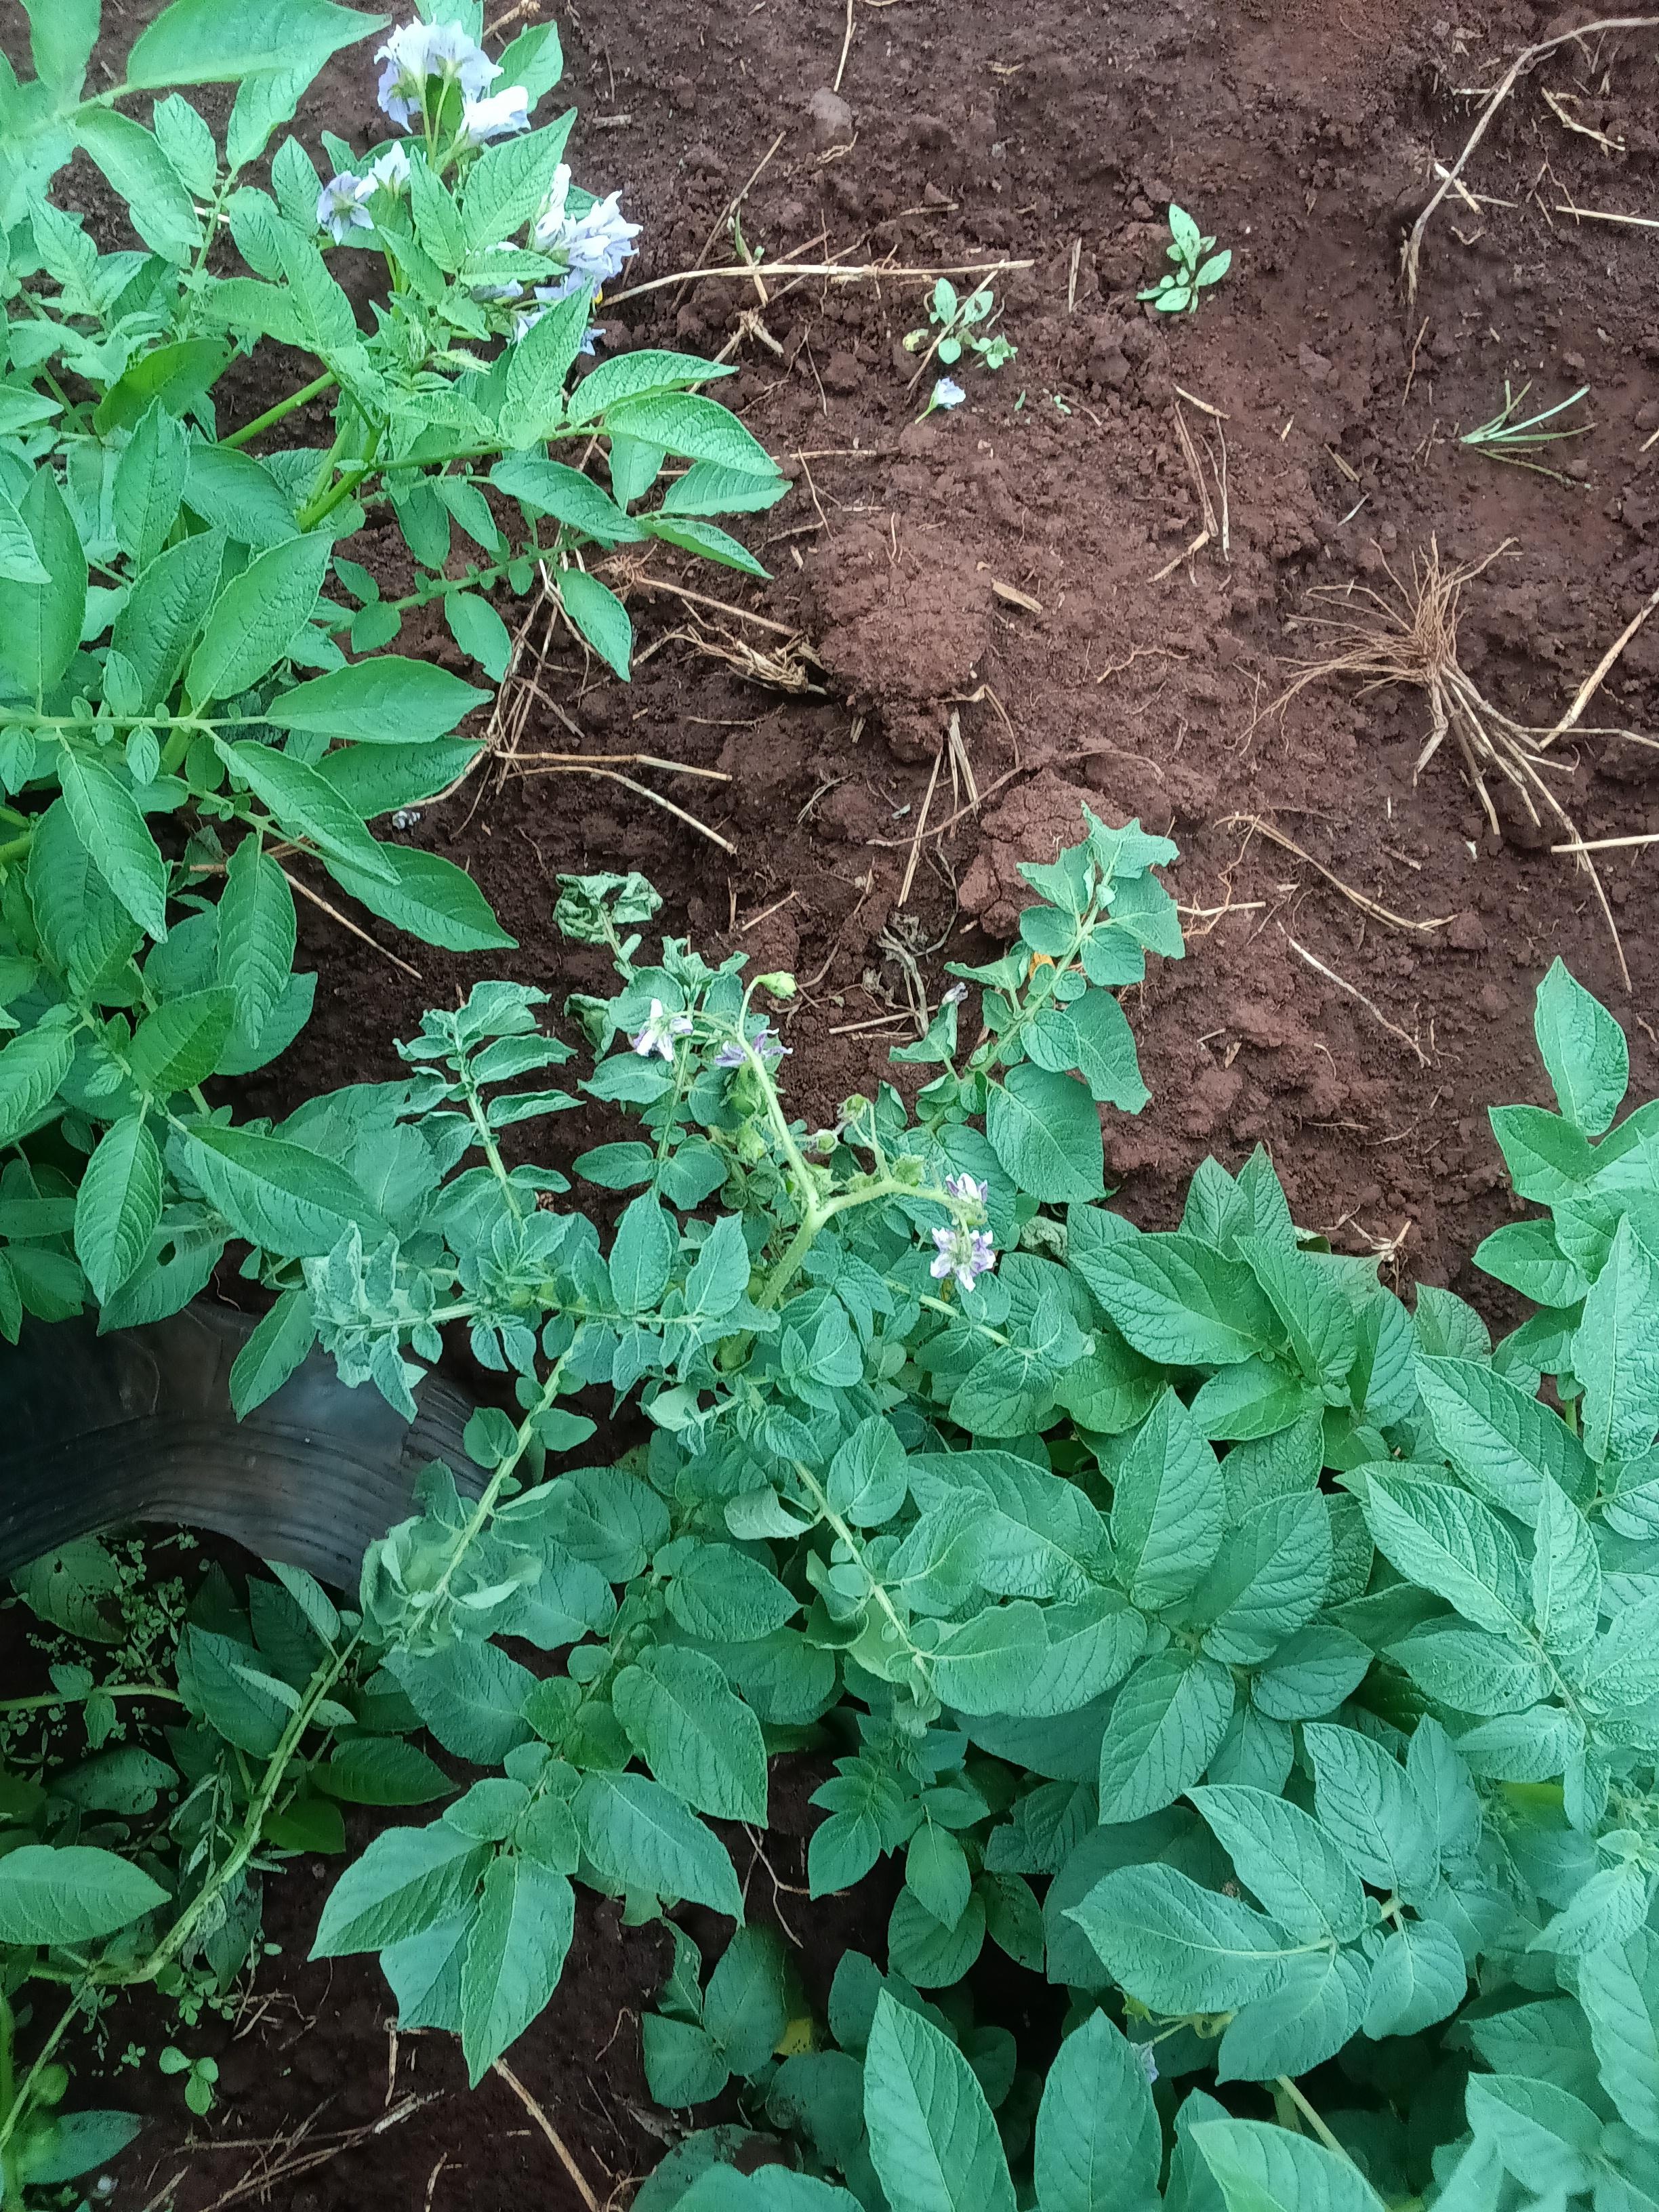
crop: potato
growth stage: flowering
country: Kenya
